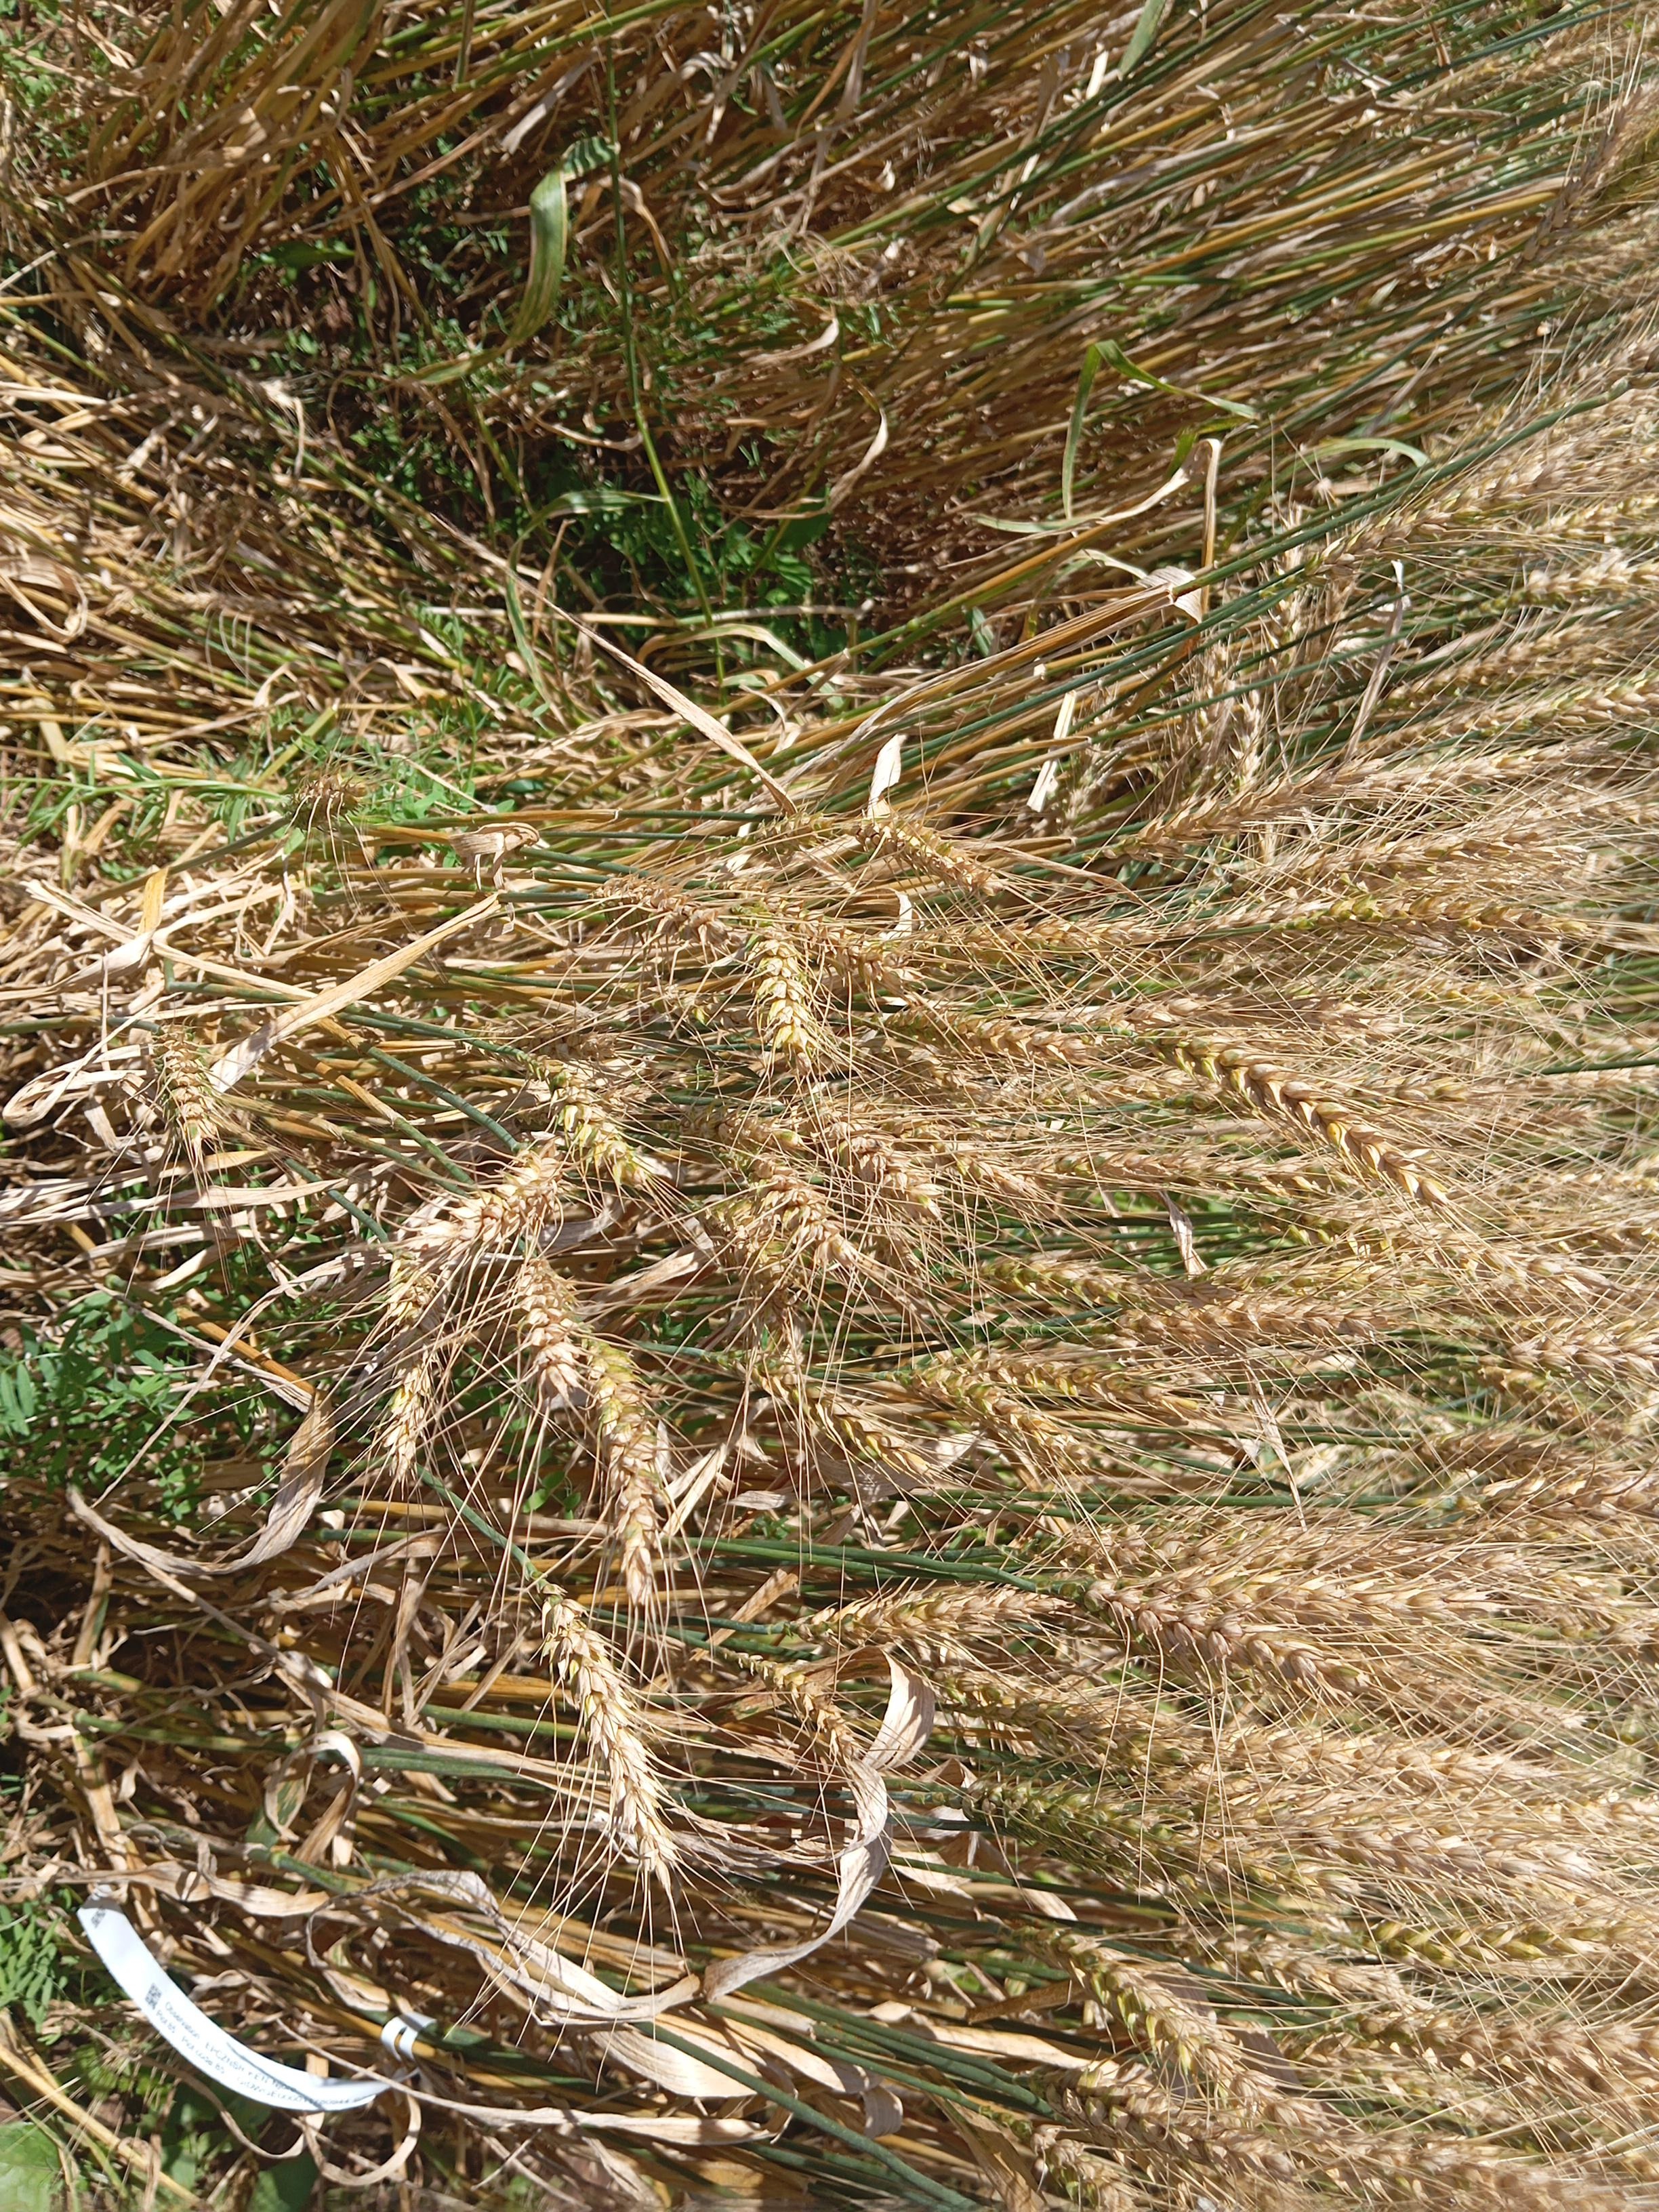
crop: wheat
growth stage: maturity
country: Kenya
